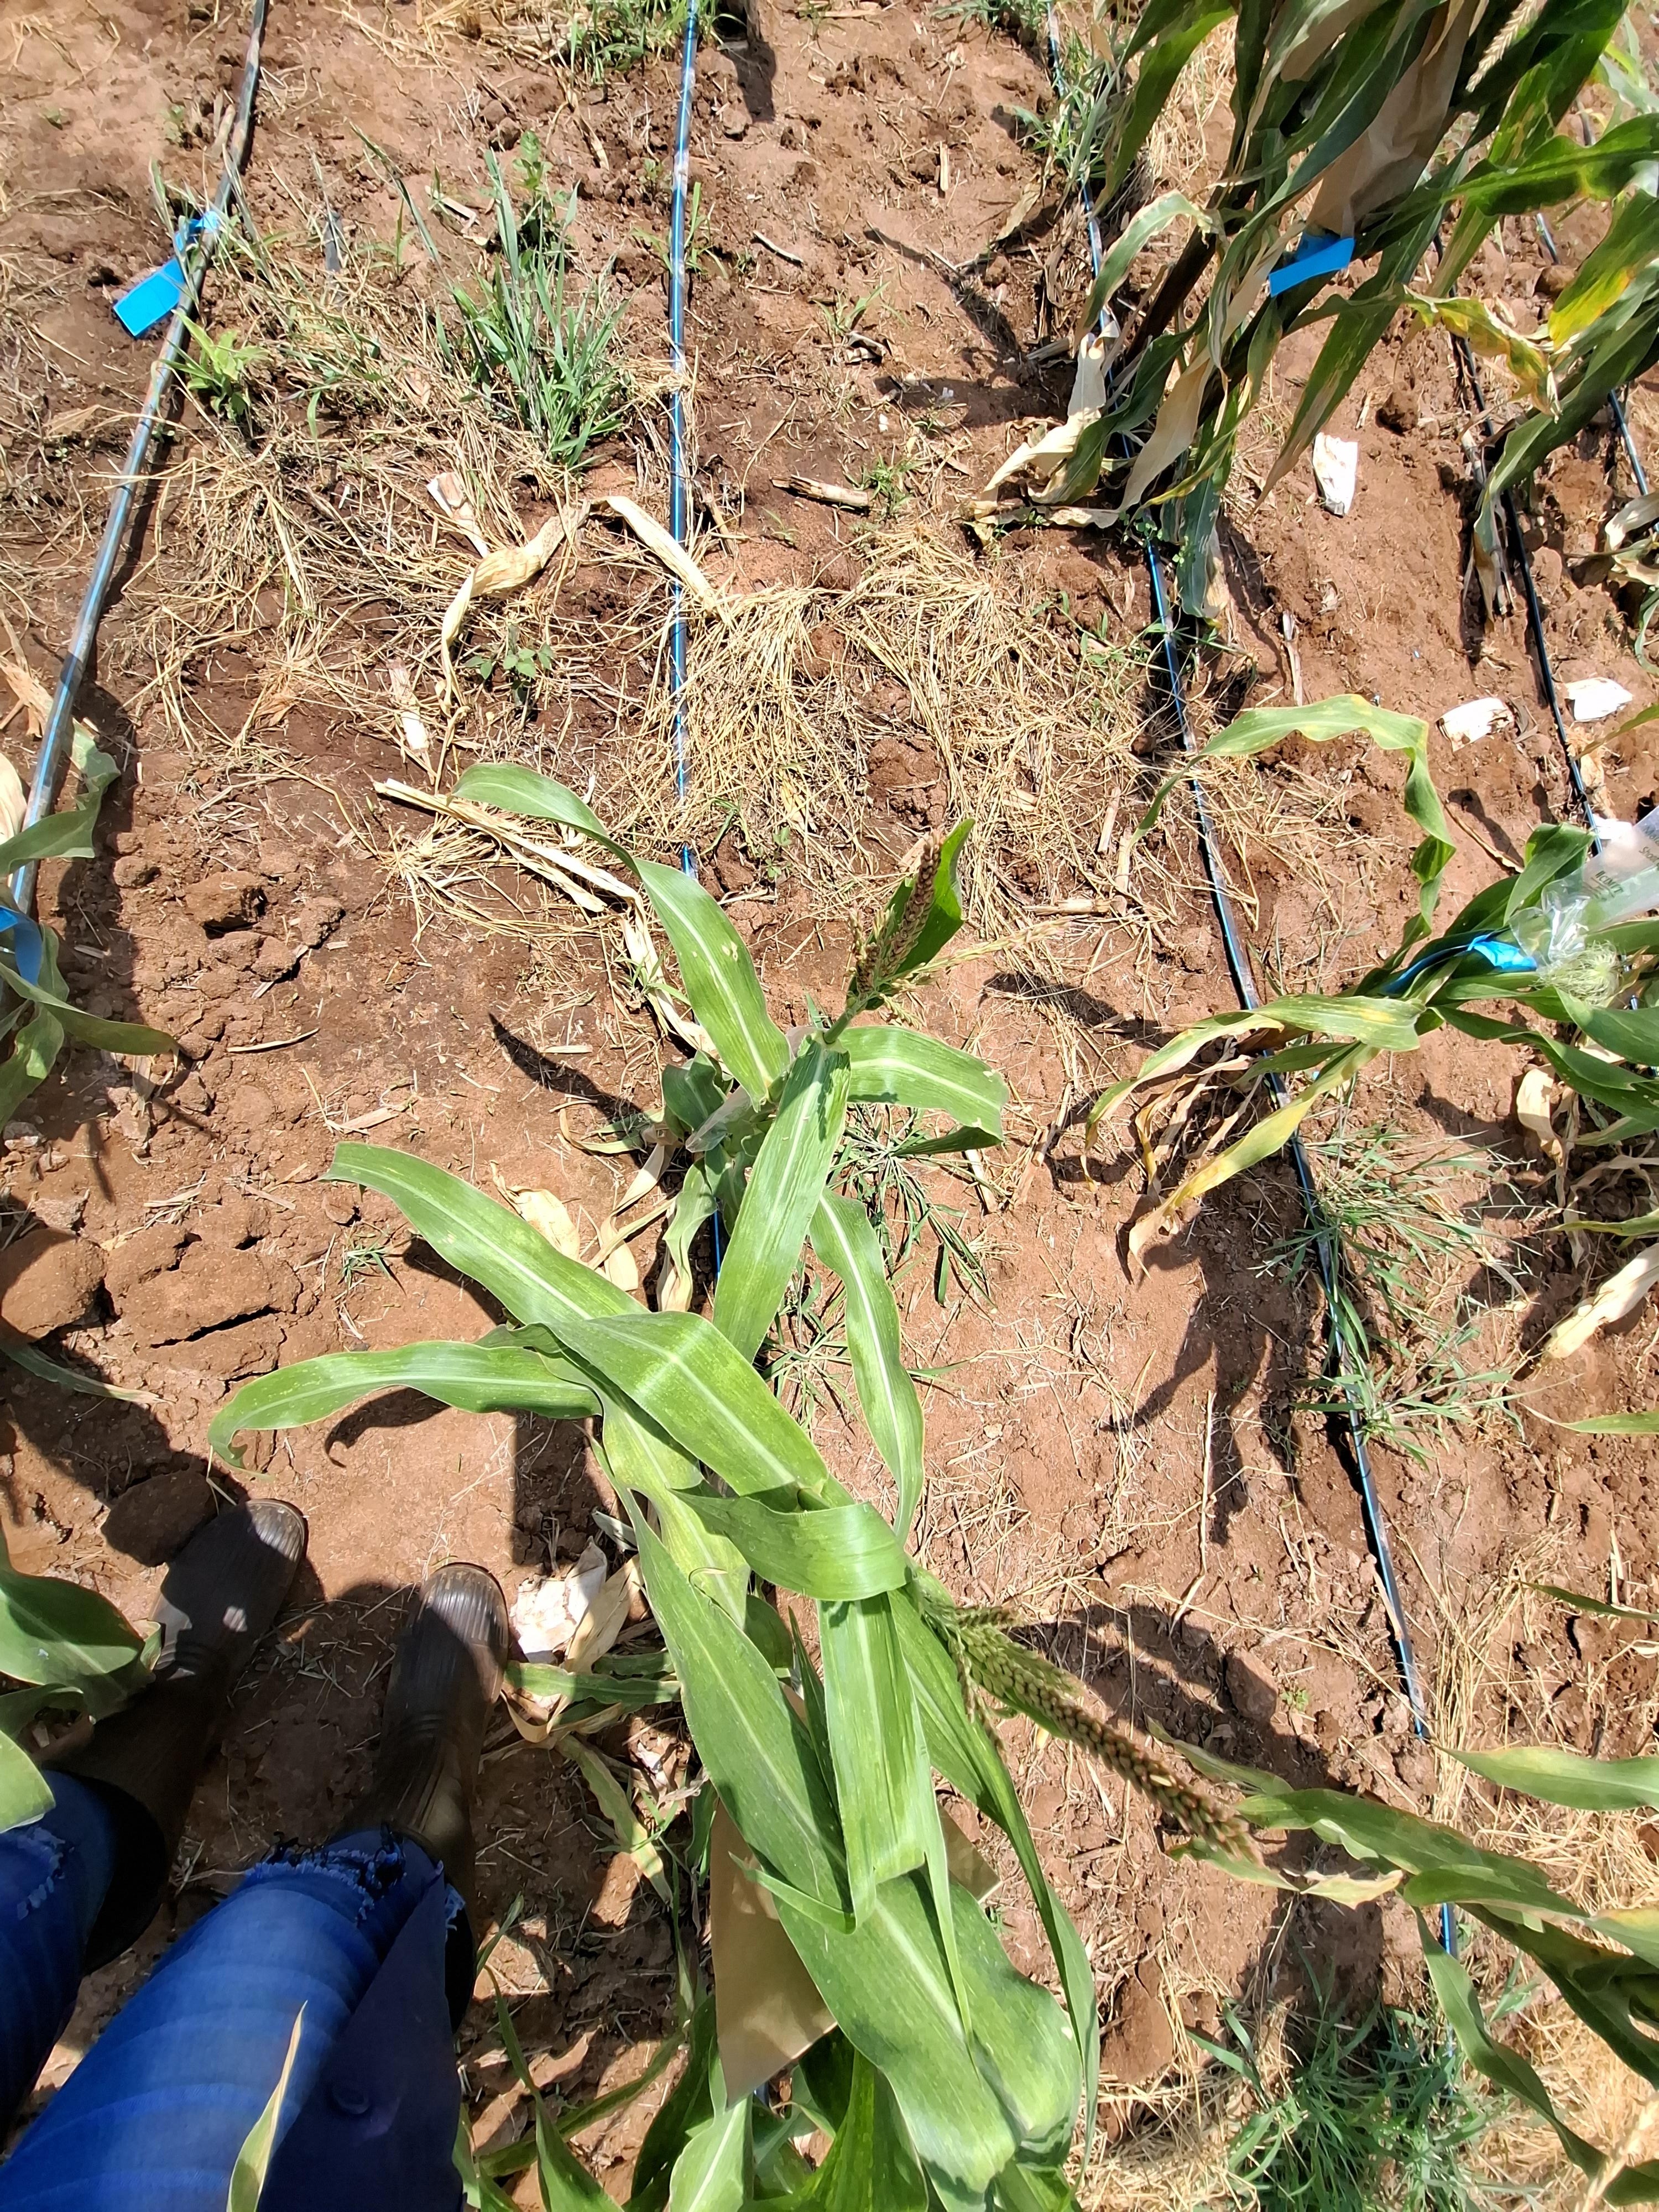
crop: maize
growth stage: flowering
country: Kenya
